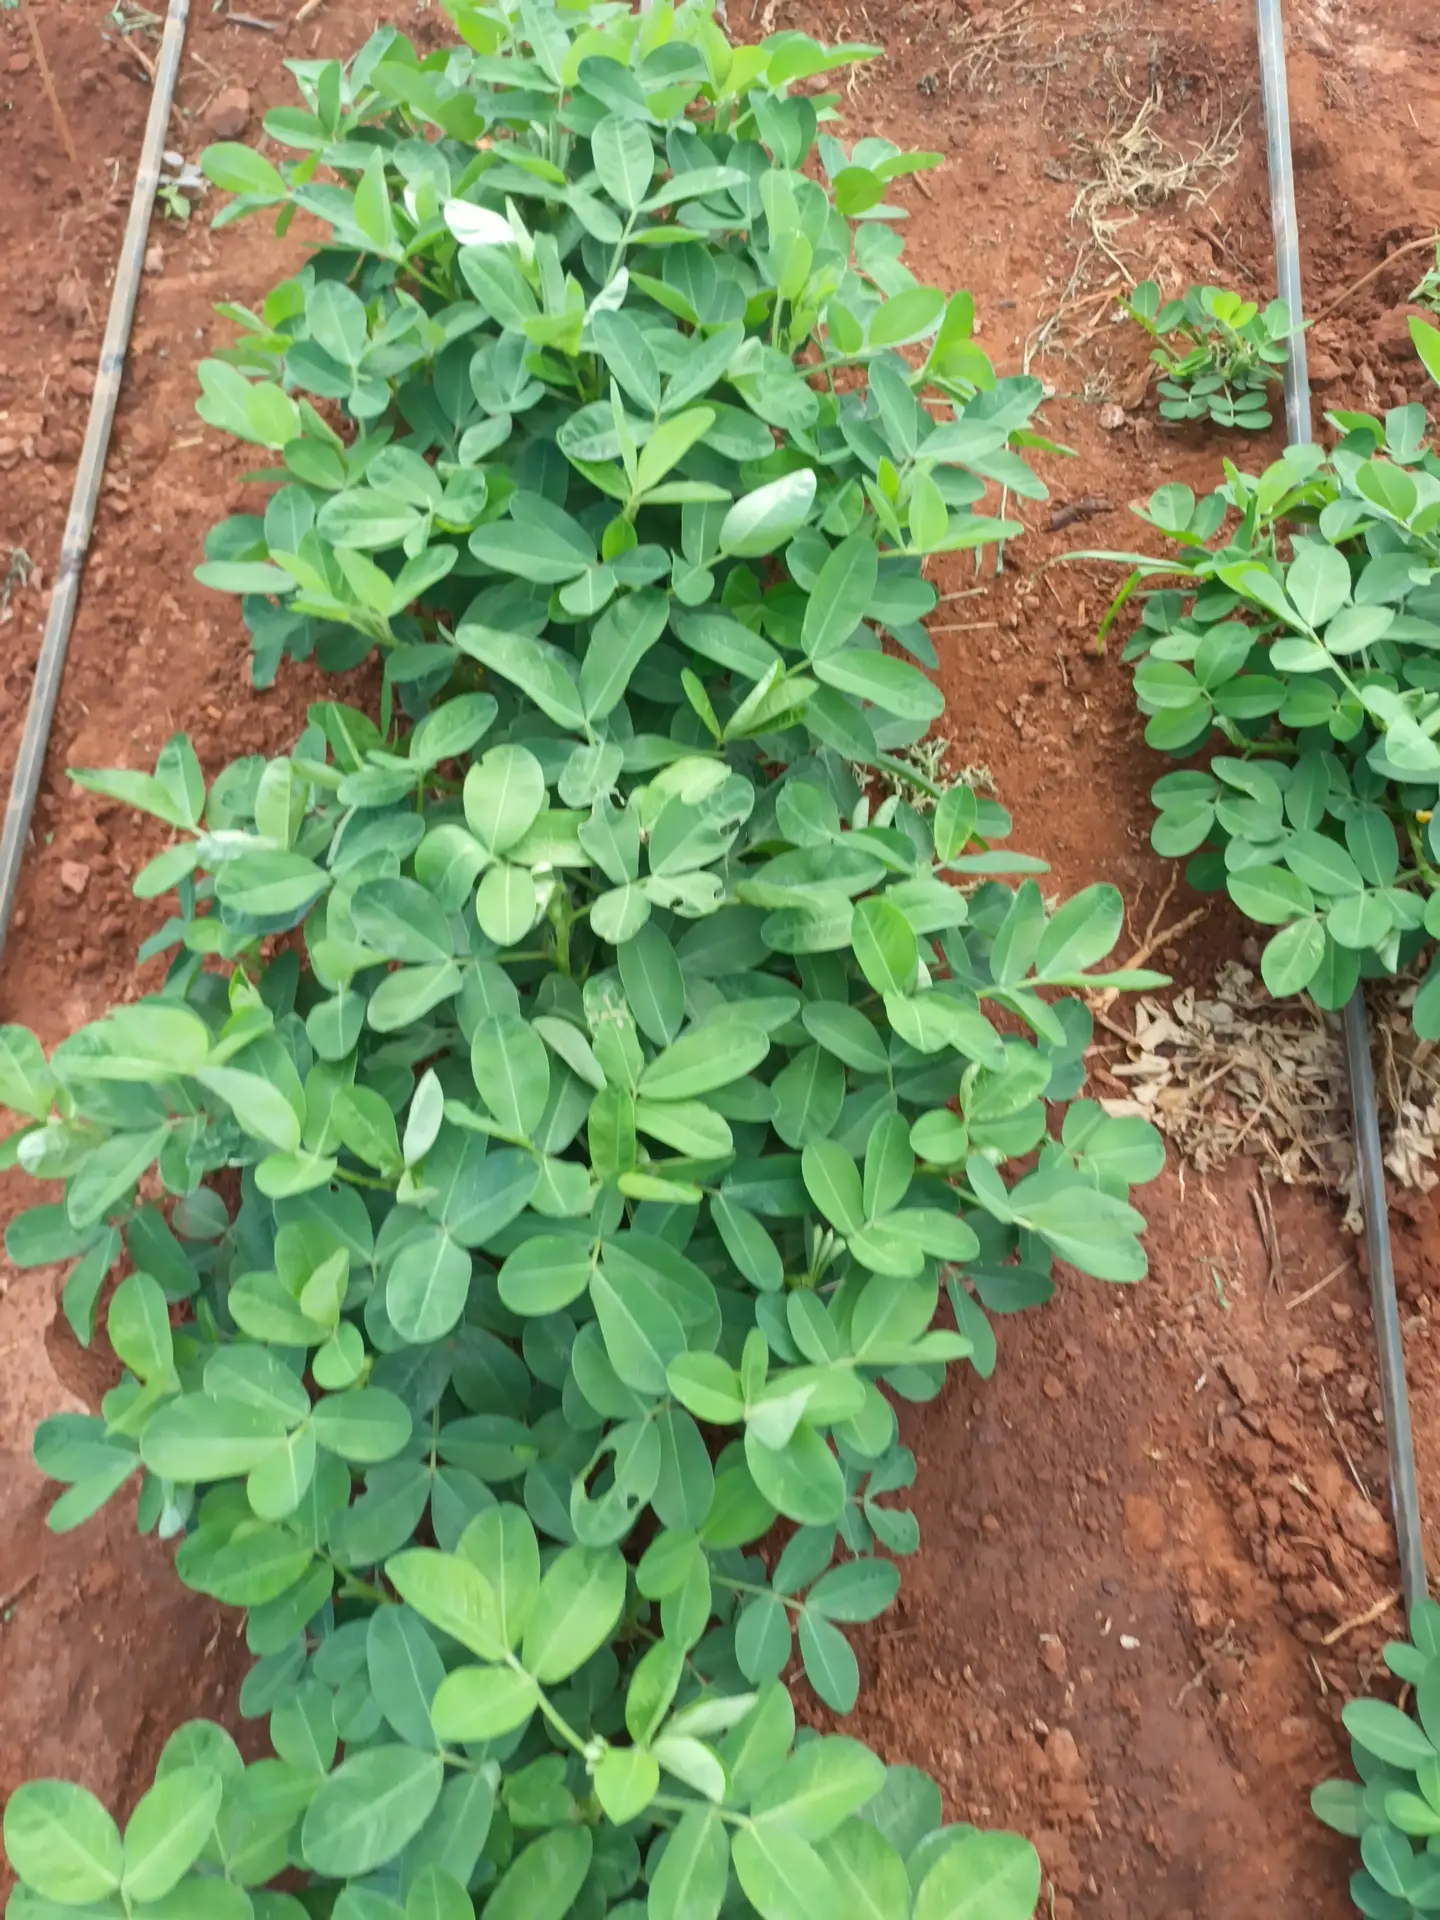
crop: groundnut
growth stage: flowering
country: Kenya
